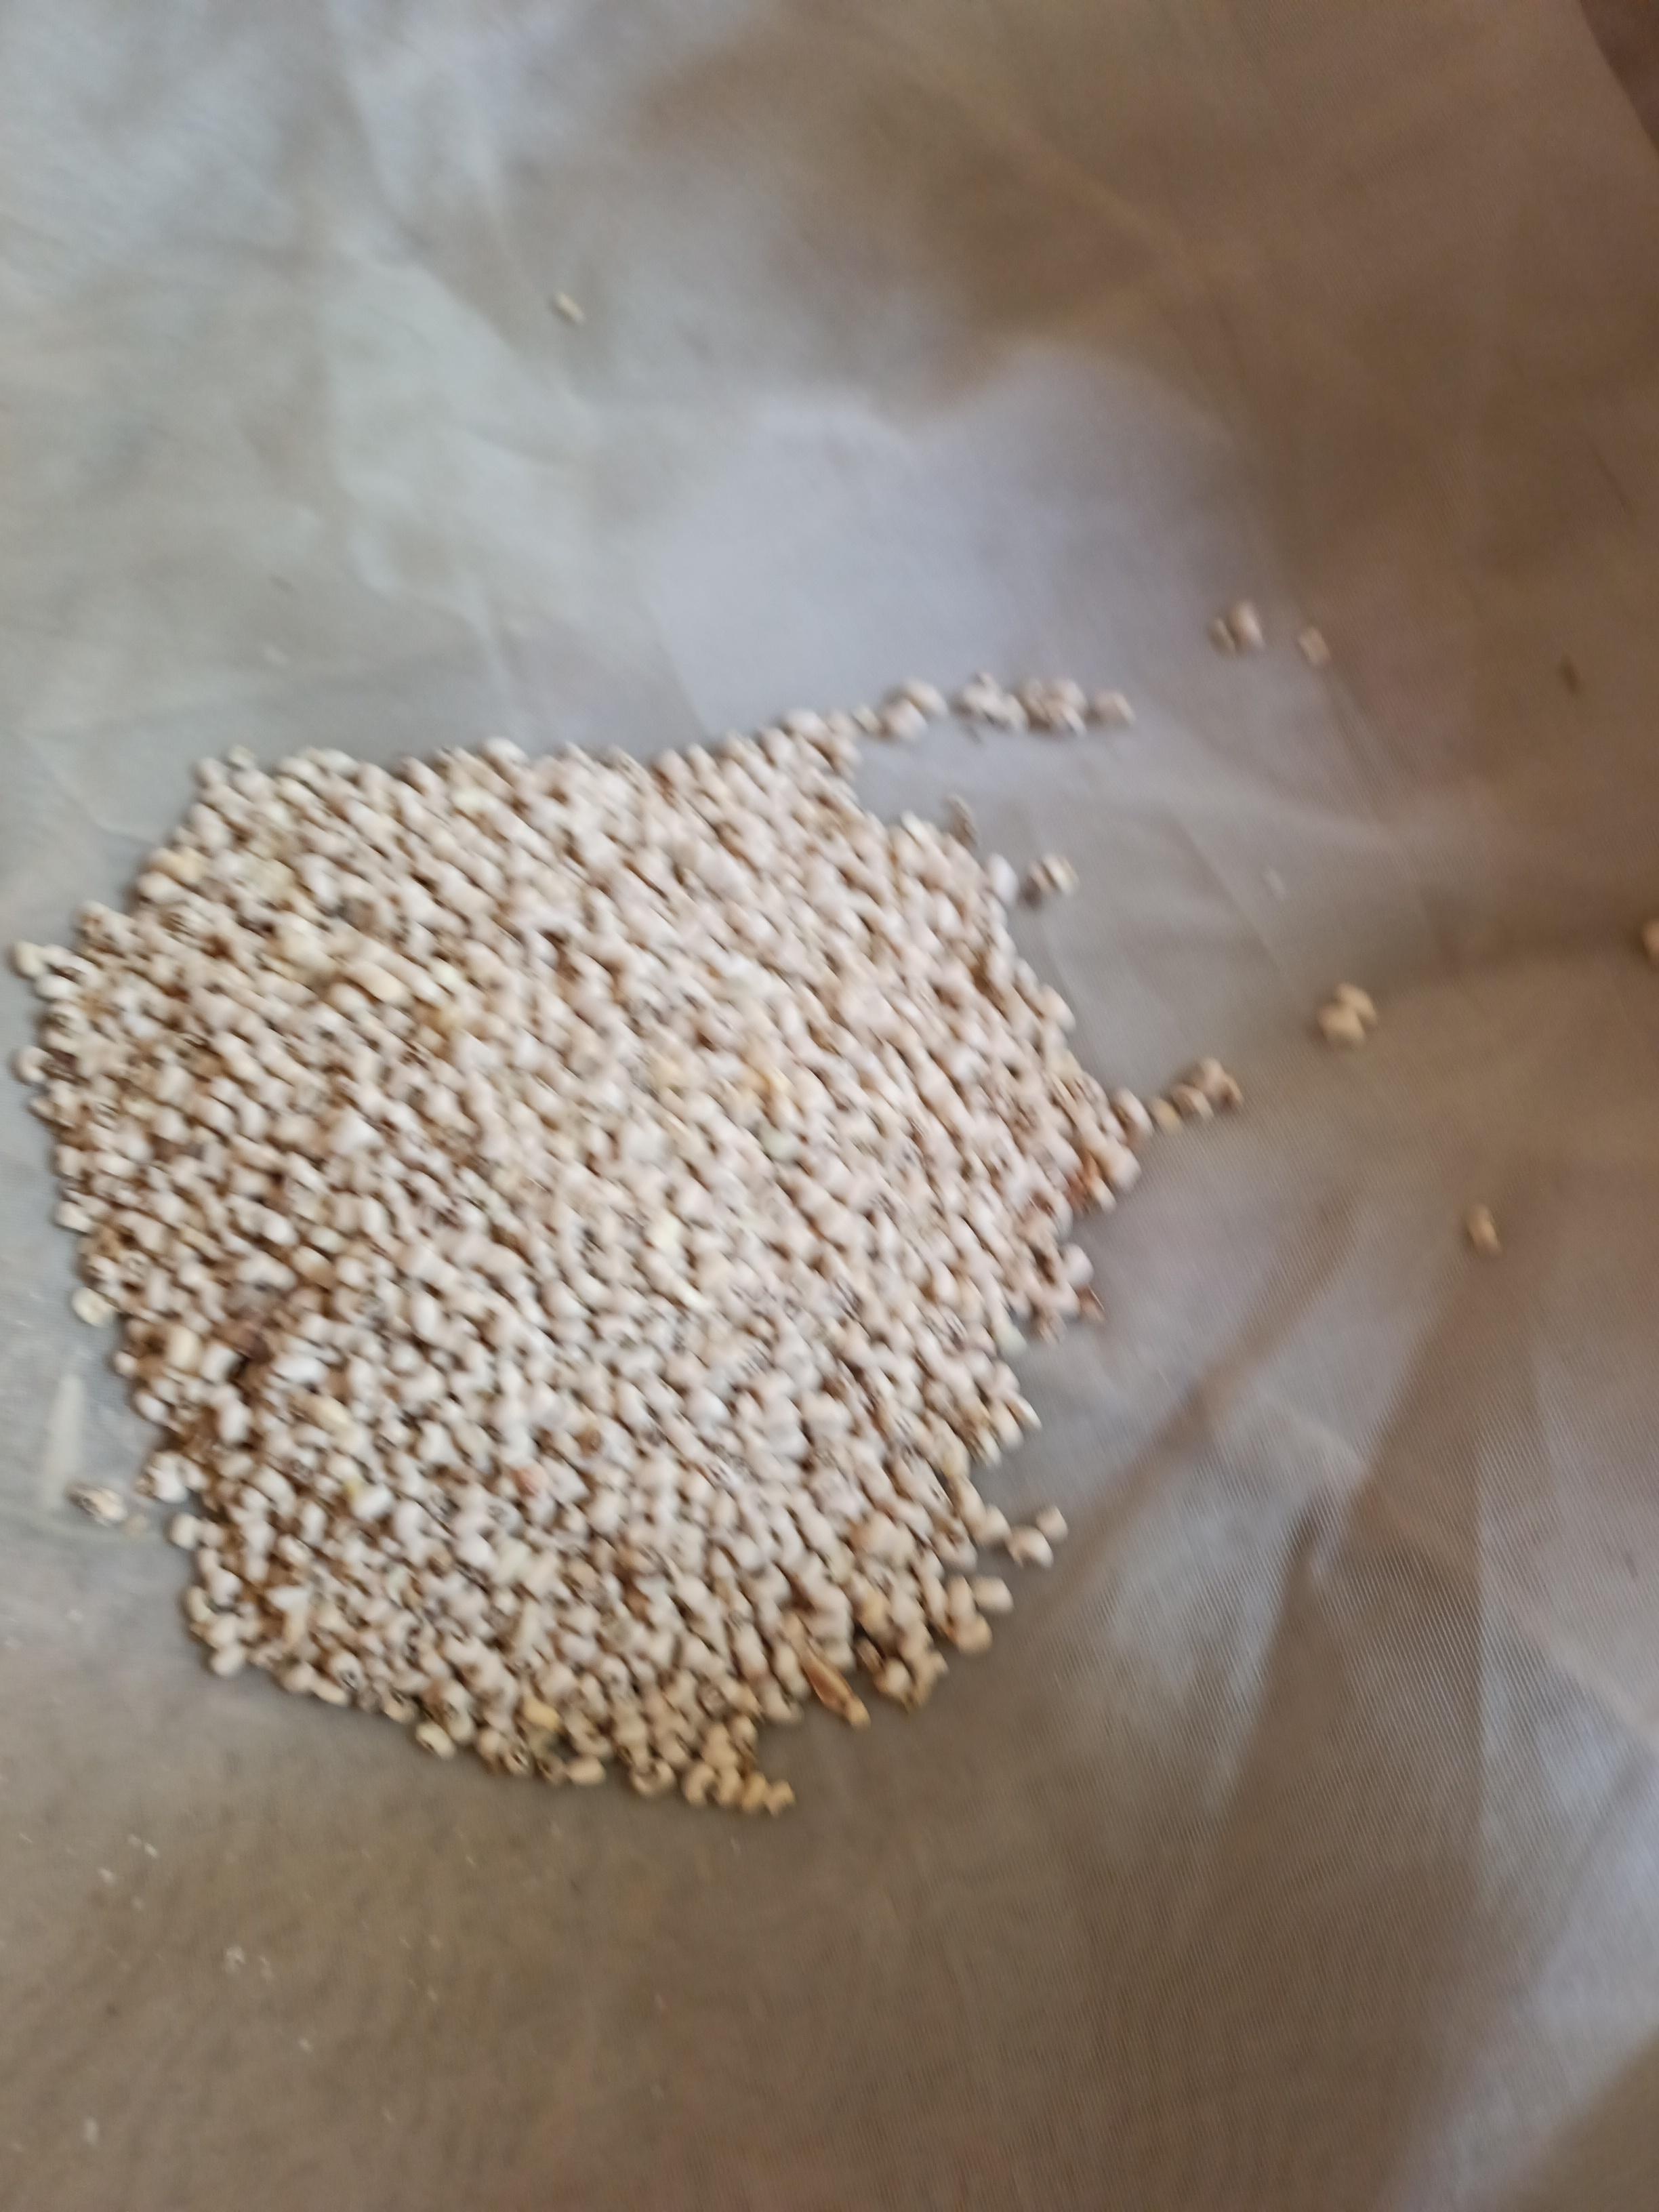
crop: cowpea
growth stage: harvest
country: Nigeria
